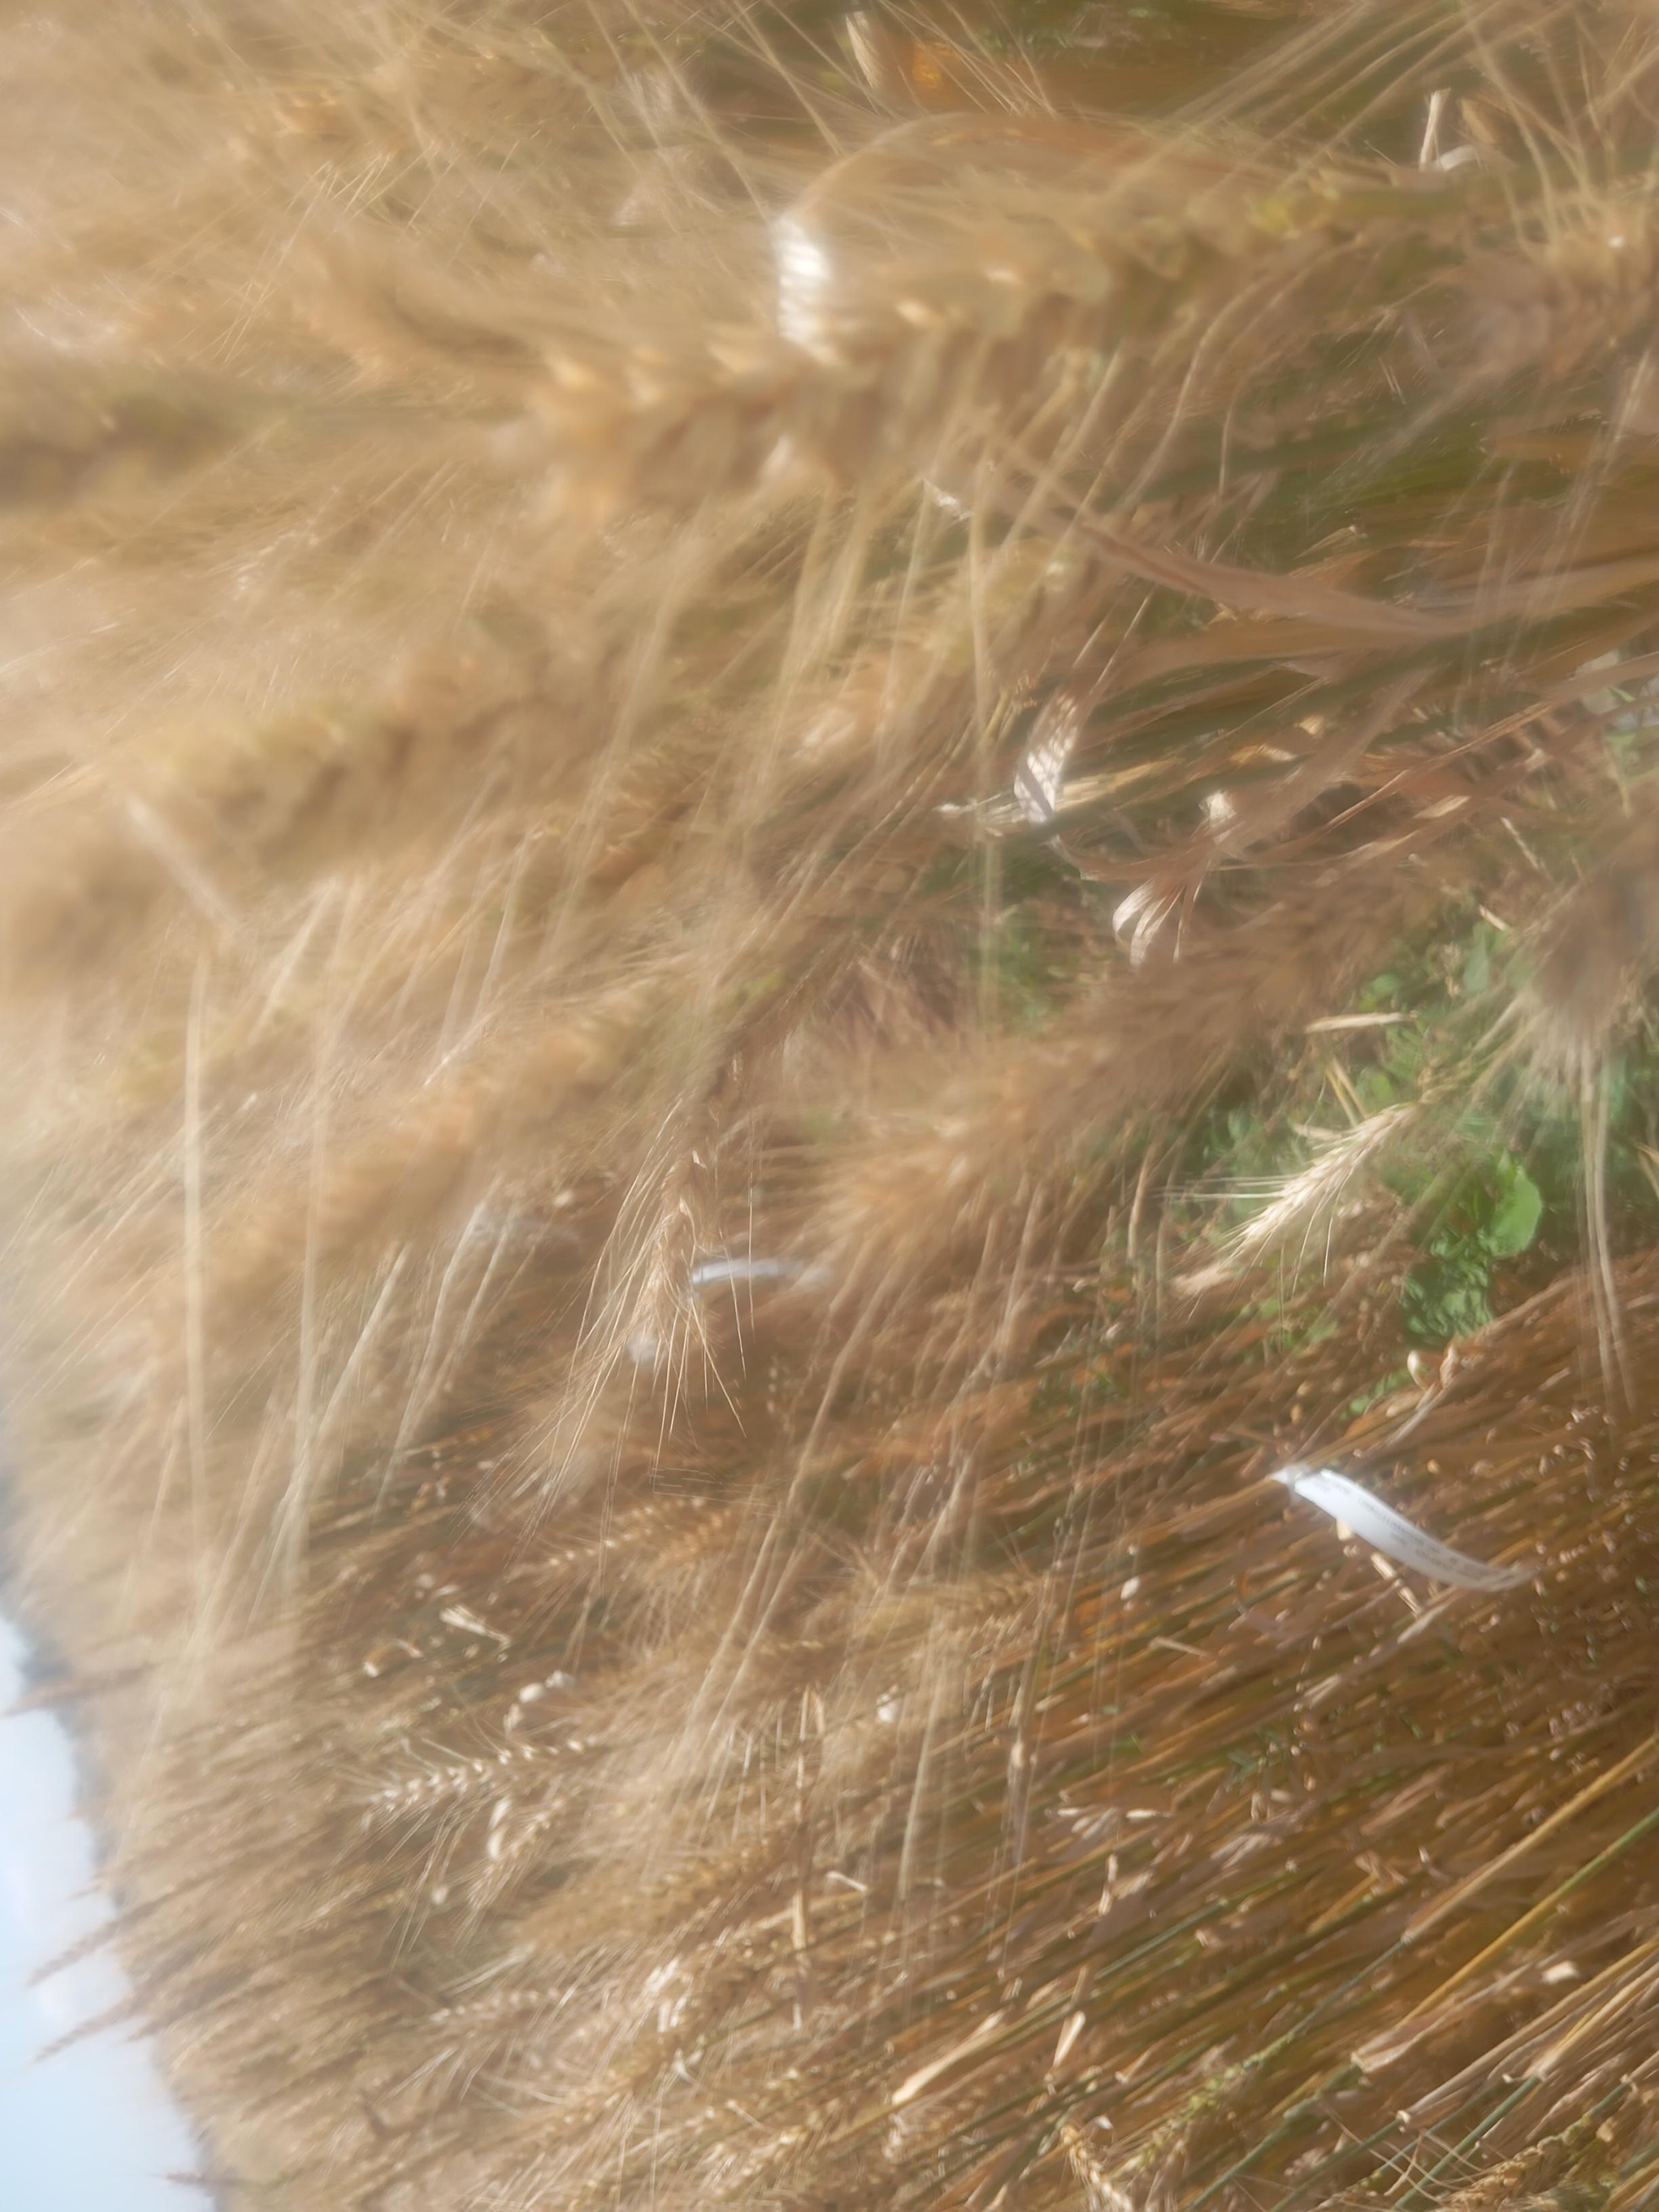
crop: wheat
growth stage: maturity
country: Kenya
